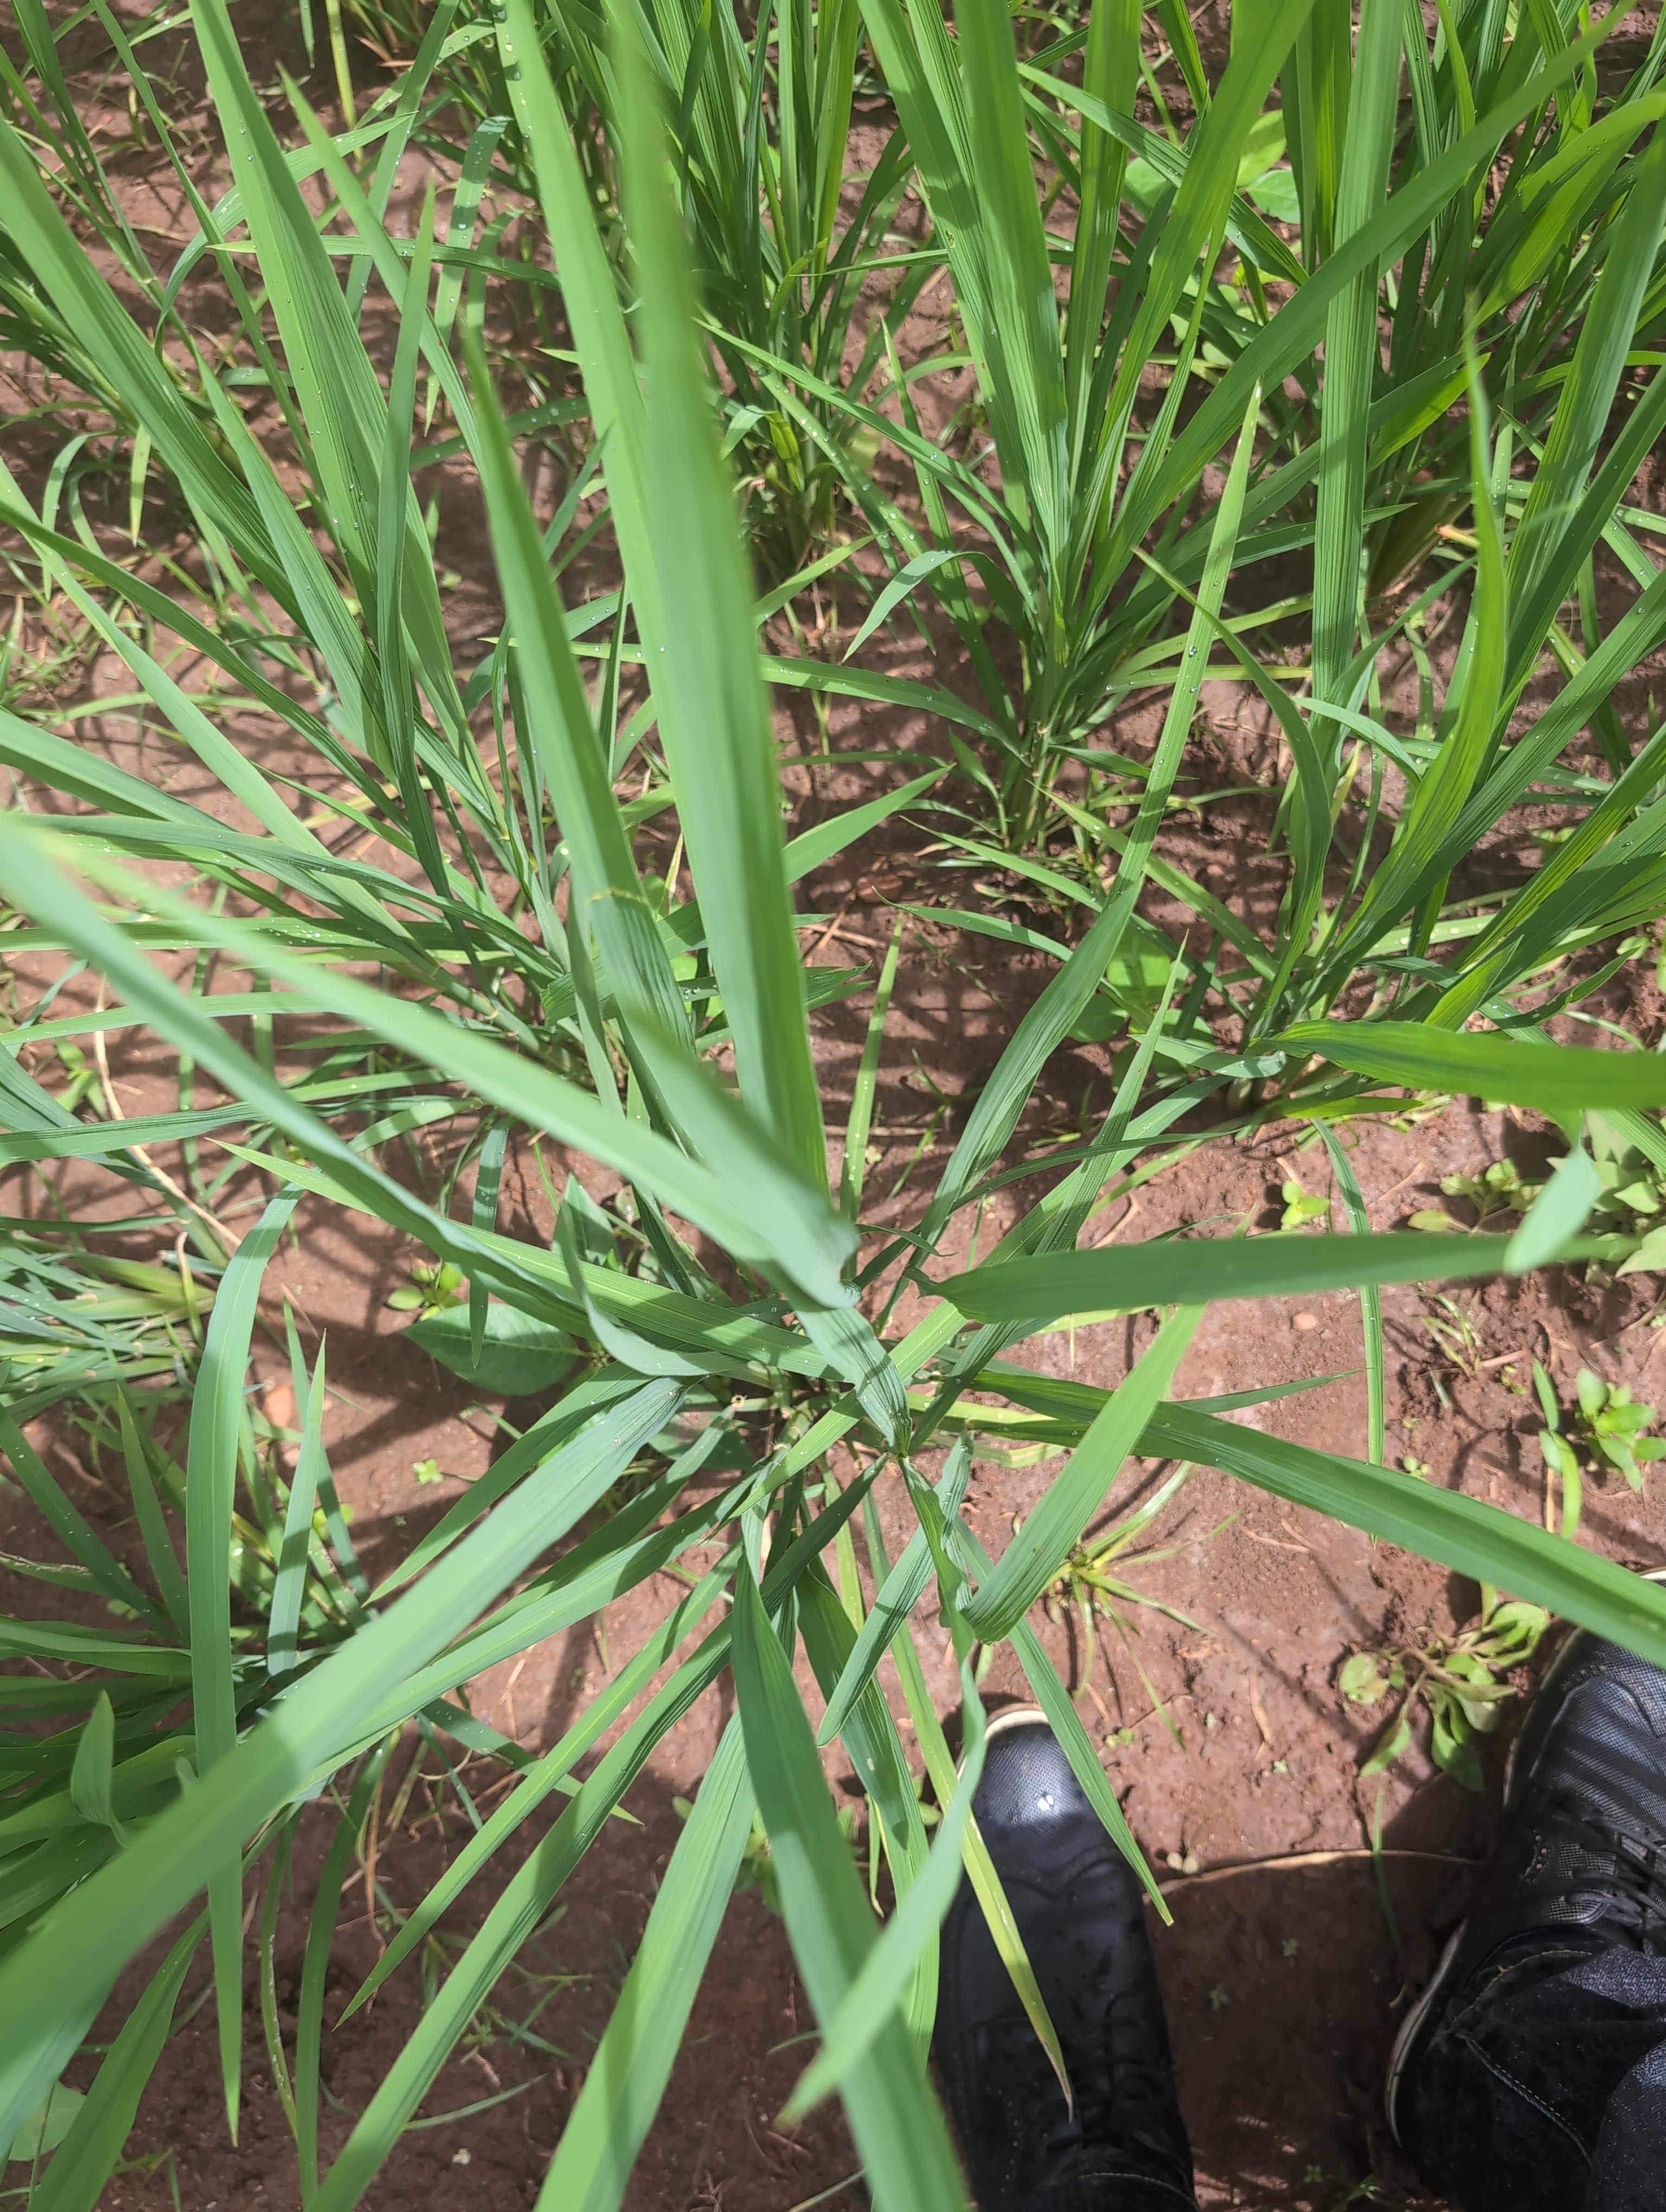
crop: rice
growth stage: elongation stem
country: Côte d'Ivoire
